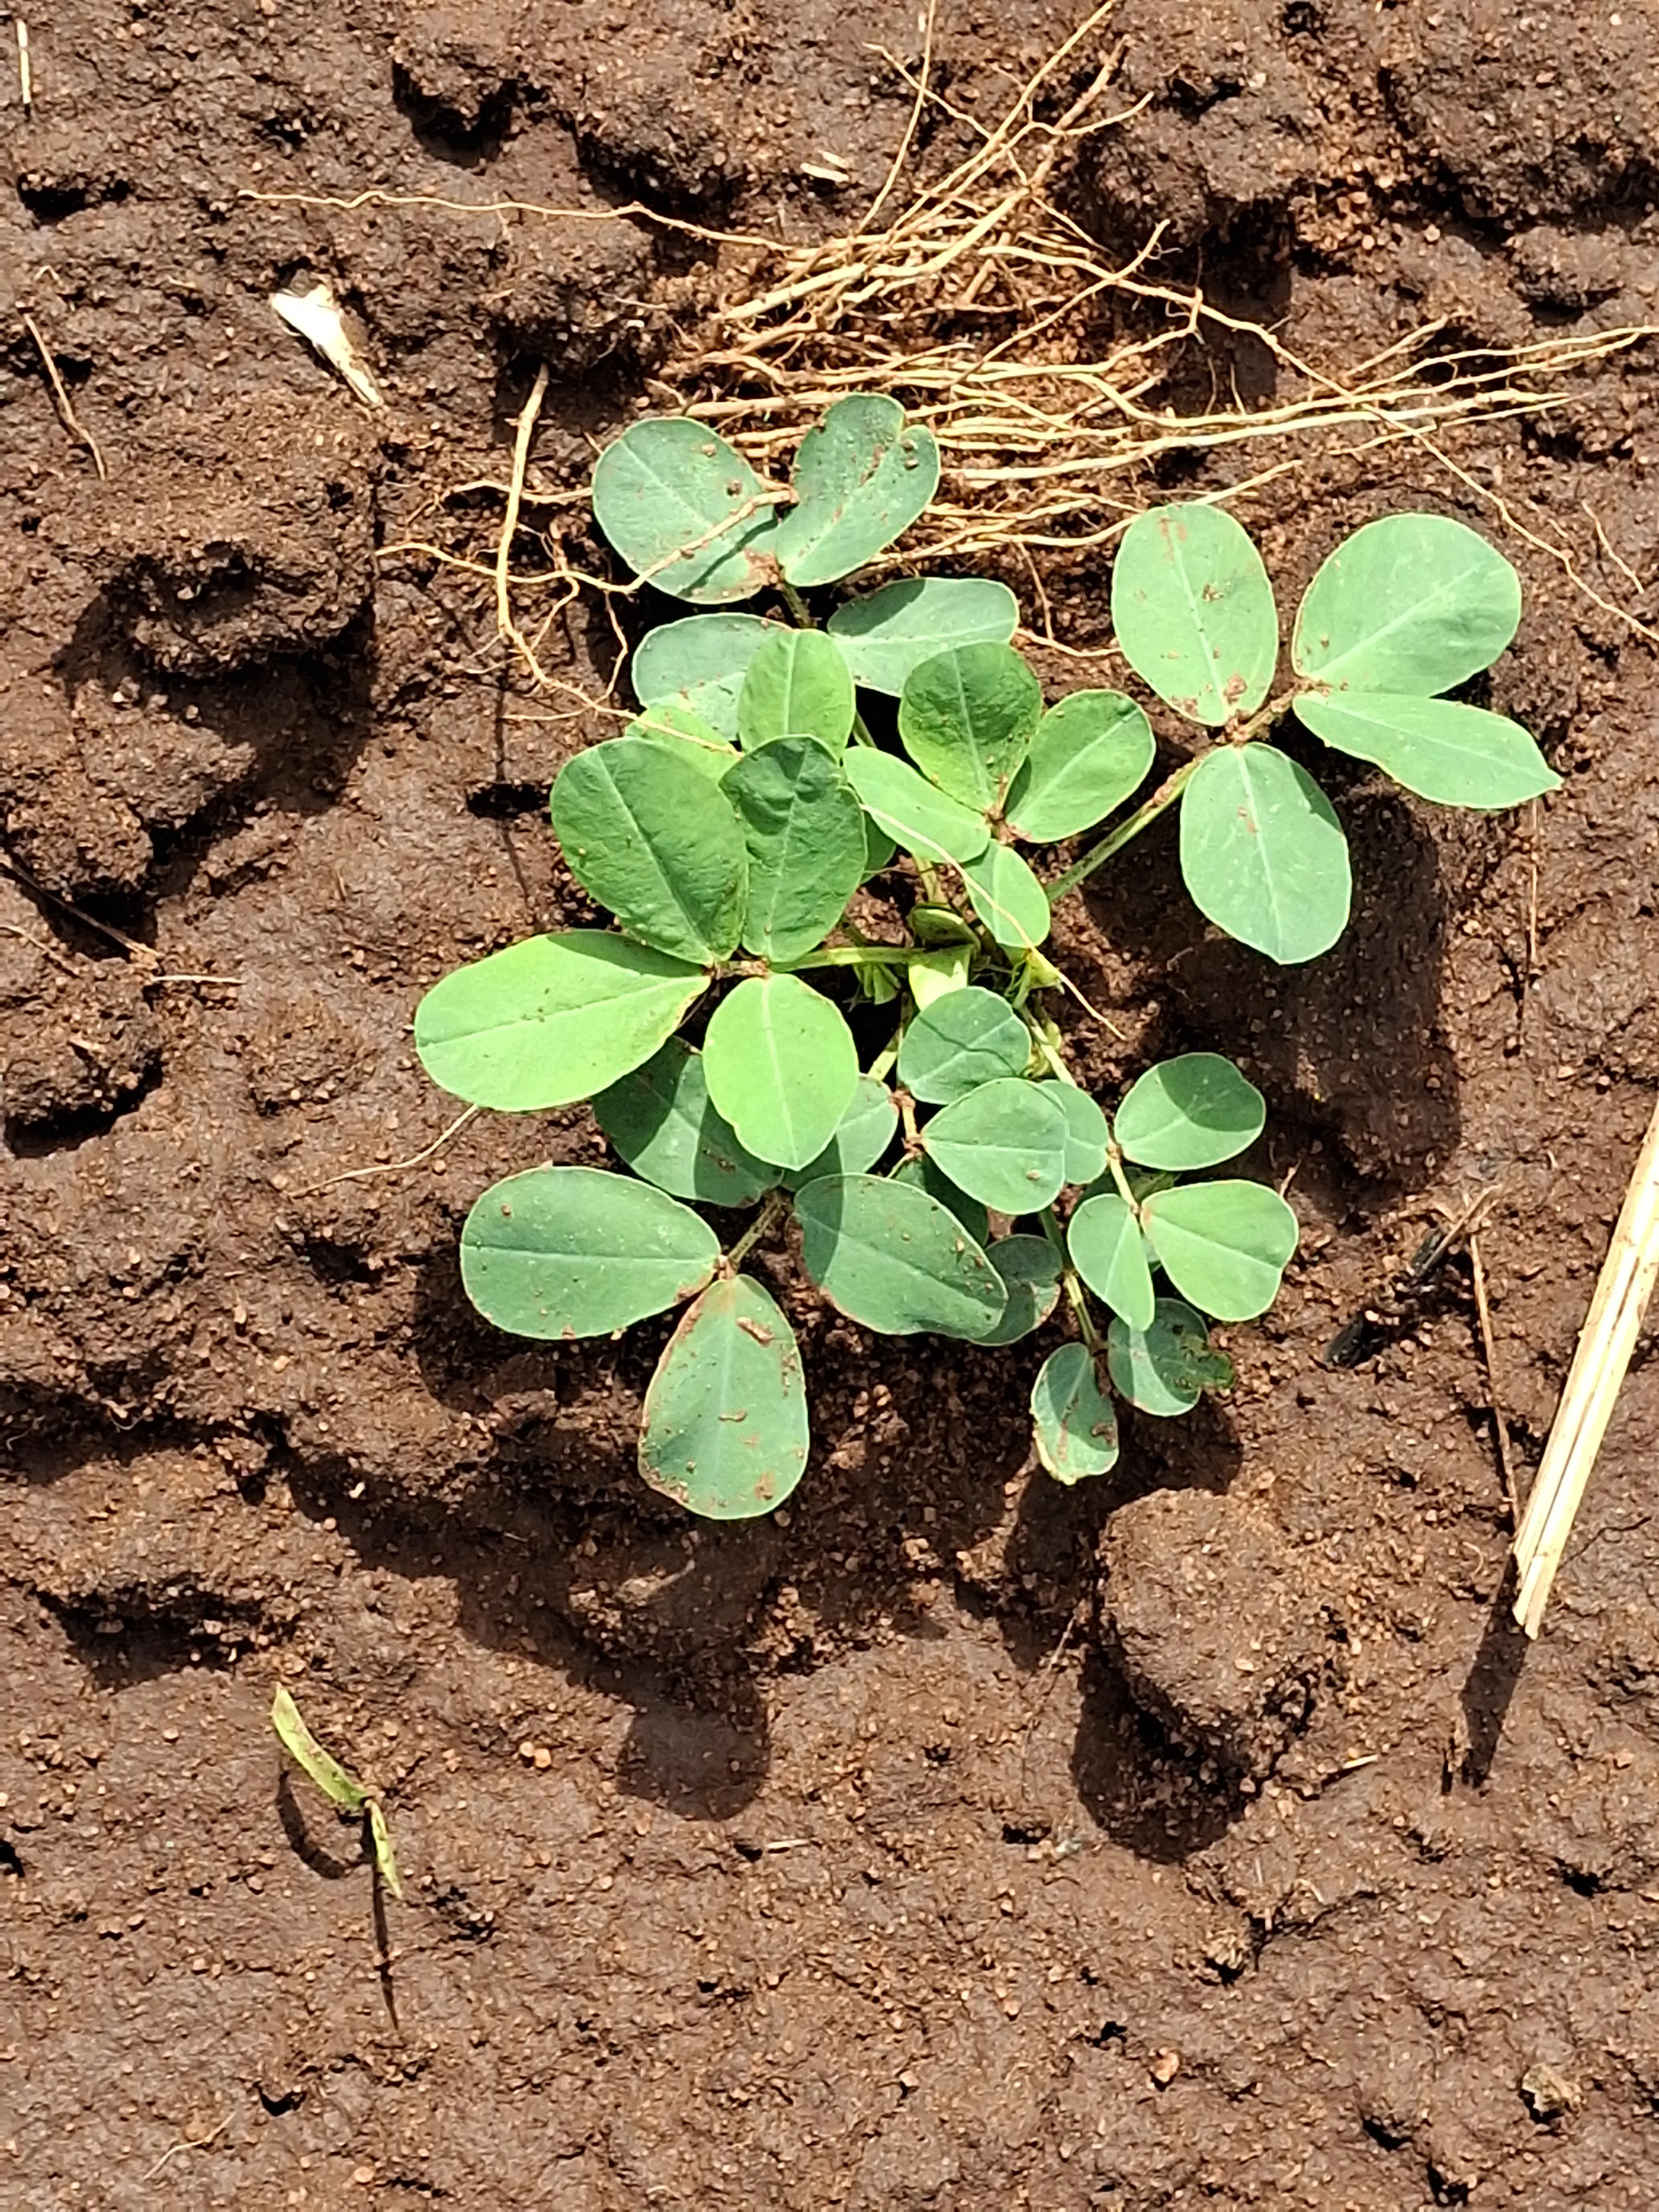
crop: groundnut
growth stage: vegetative
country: Kenya
